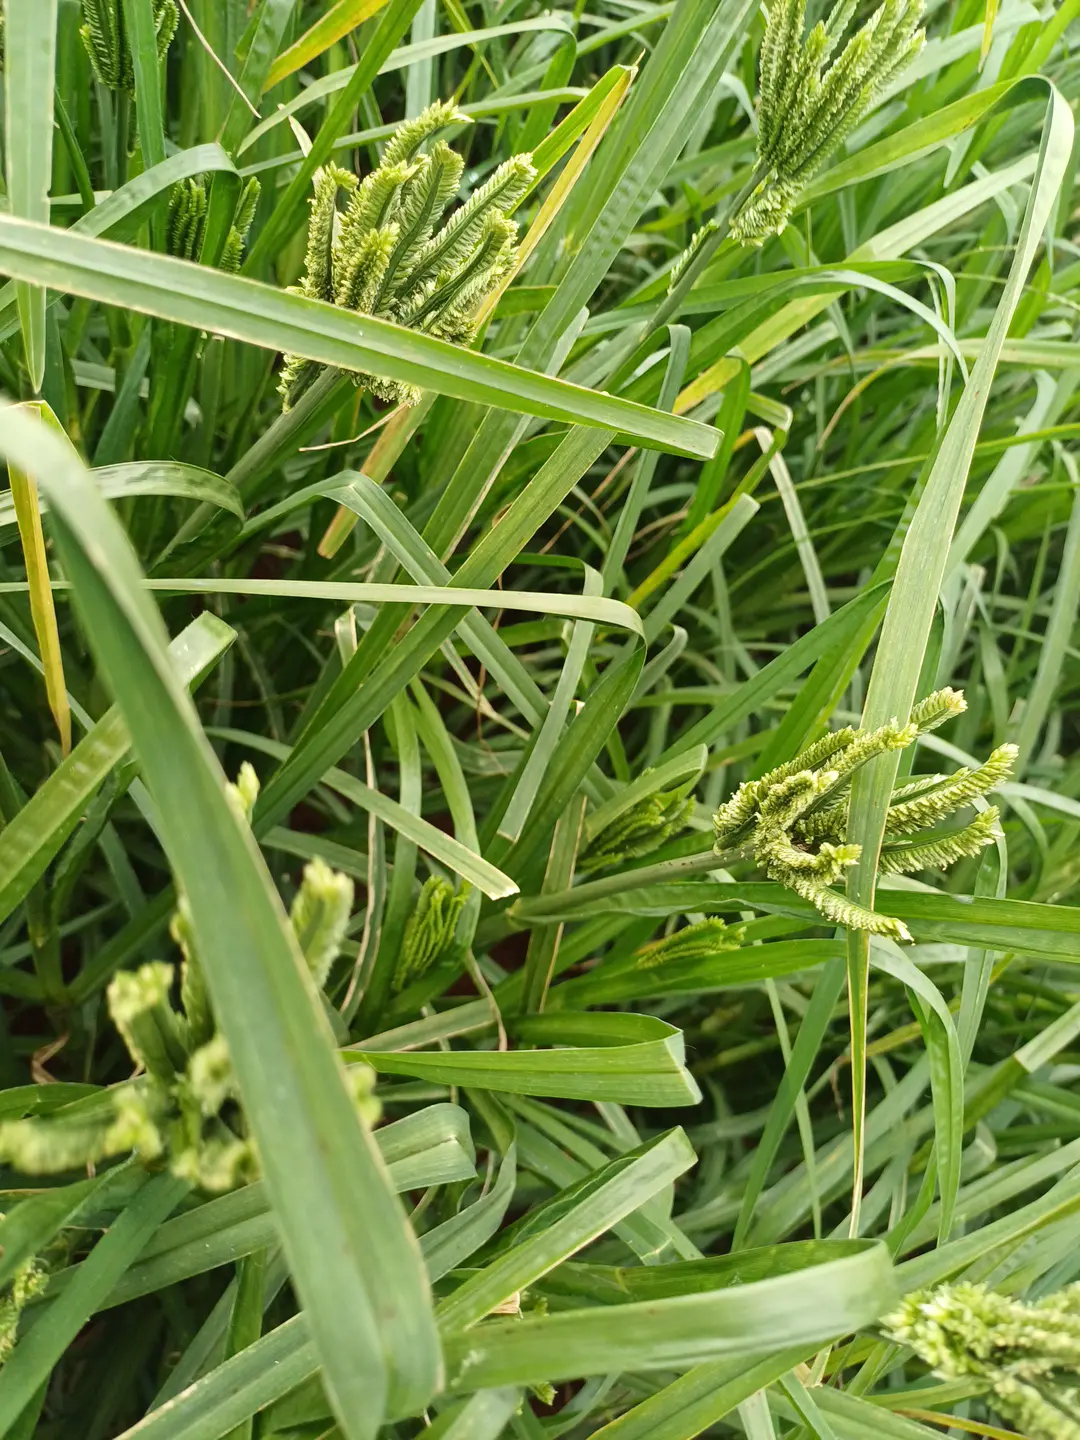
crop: finger millet
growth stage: flowering
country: Kenya
